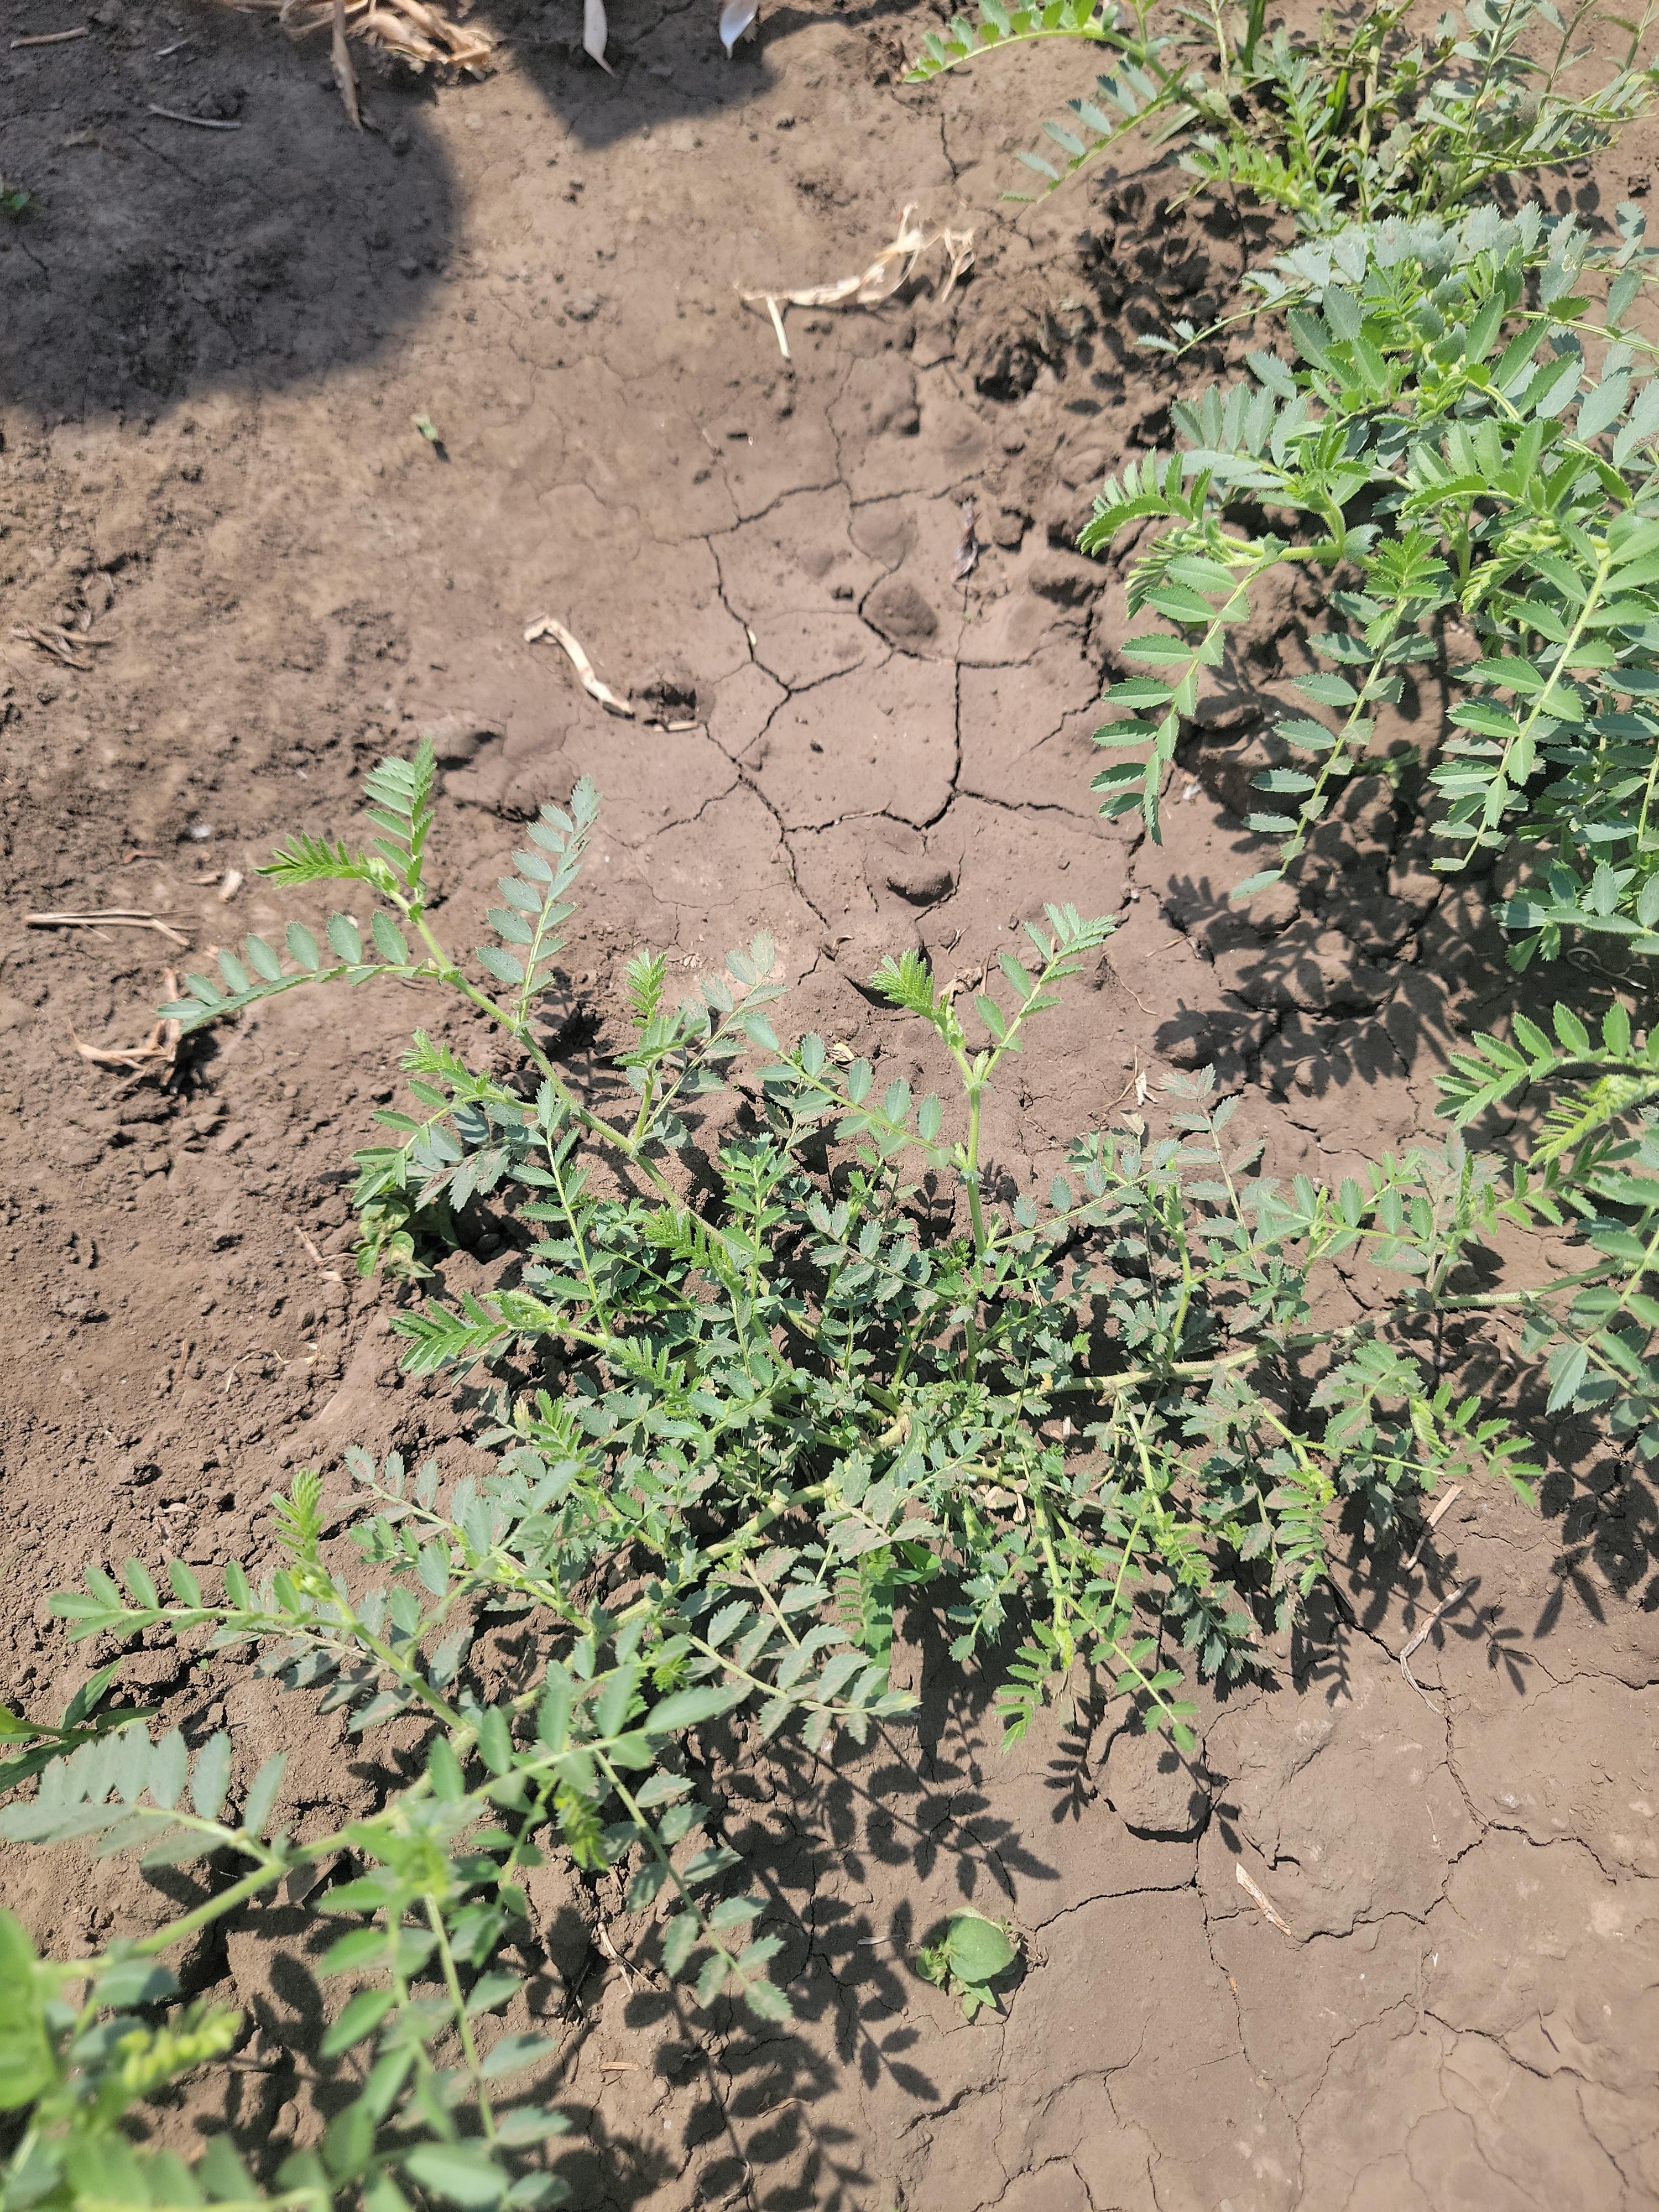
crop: chickpea
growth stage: vegetative
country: Tanzania
